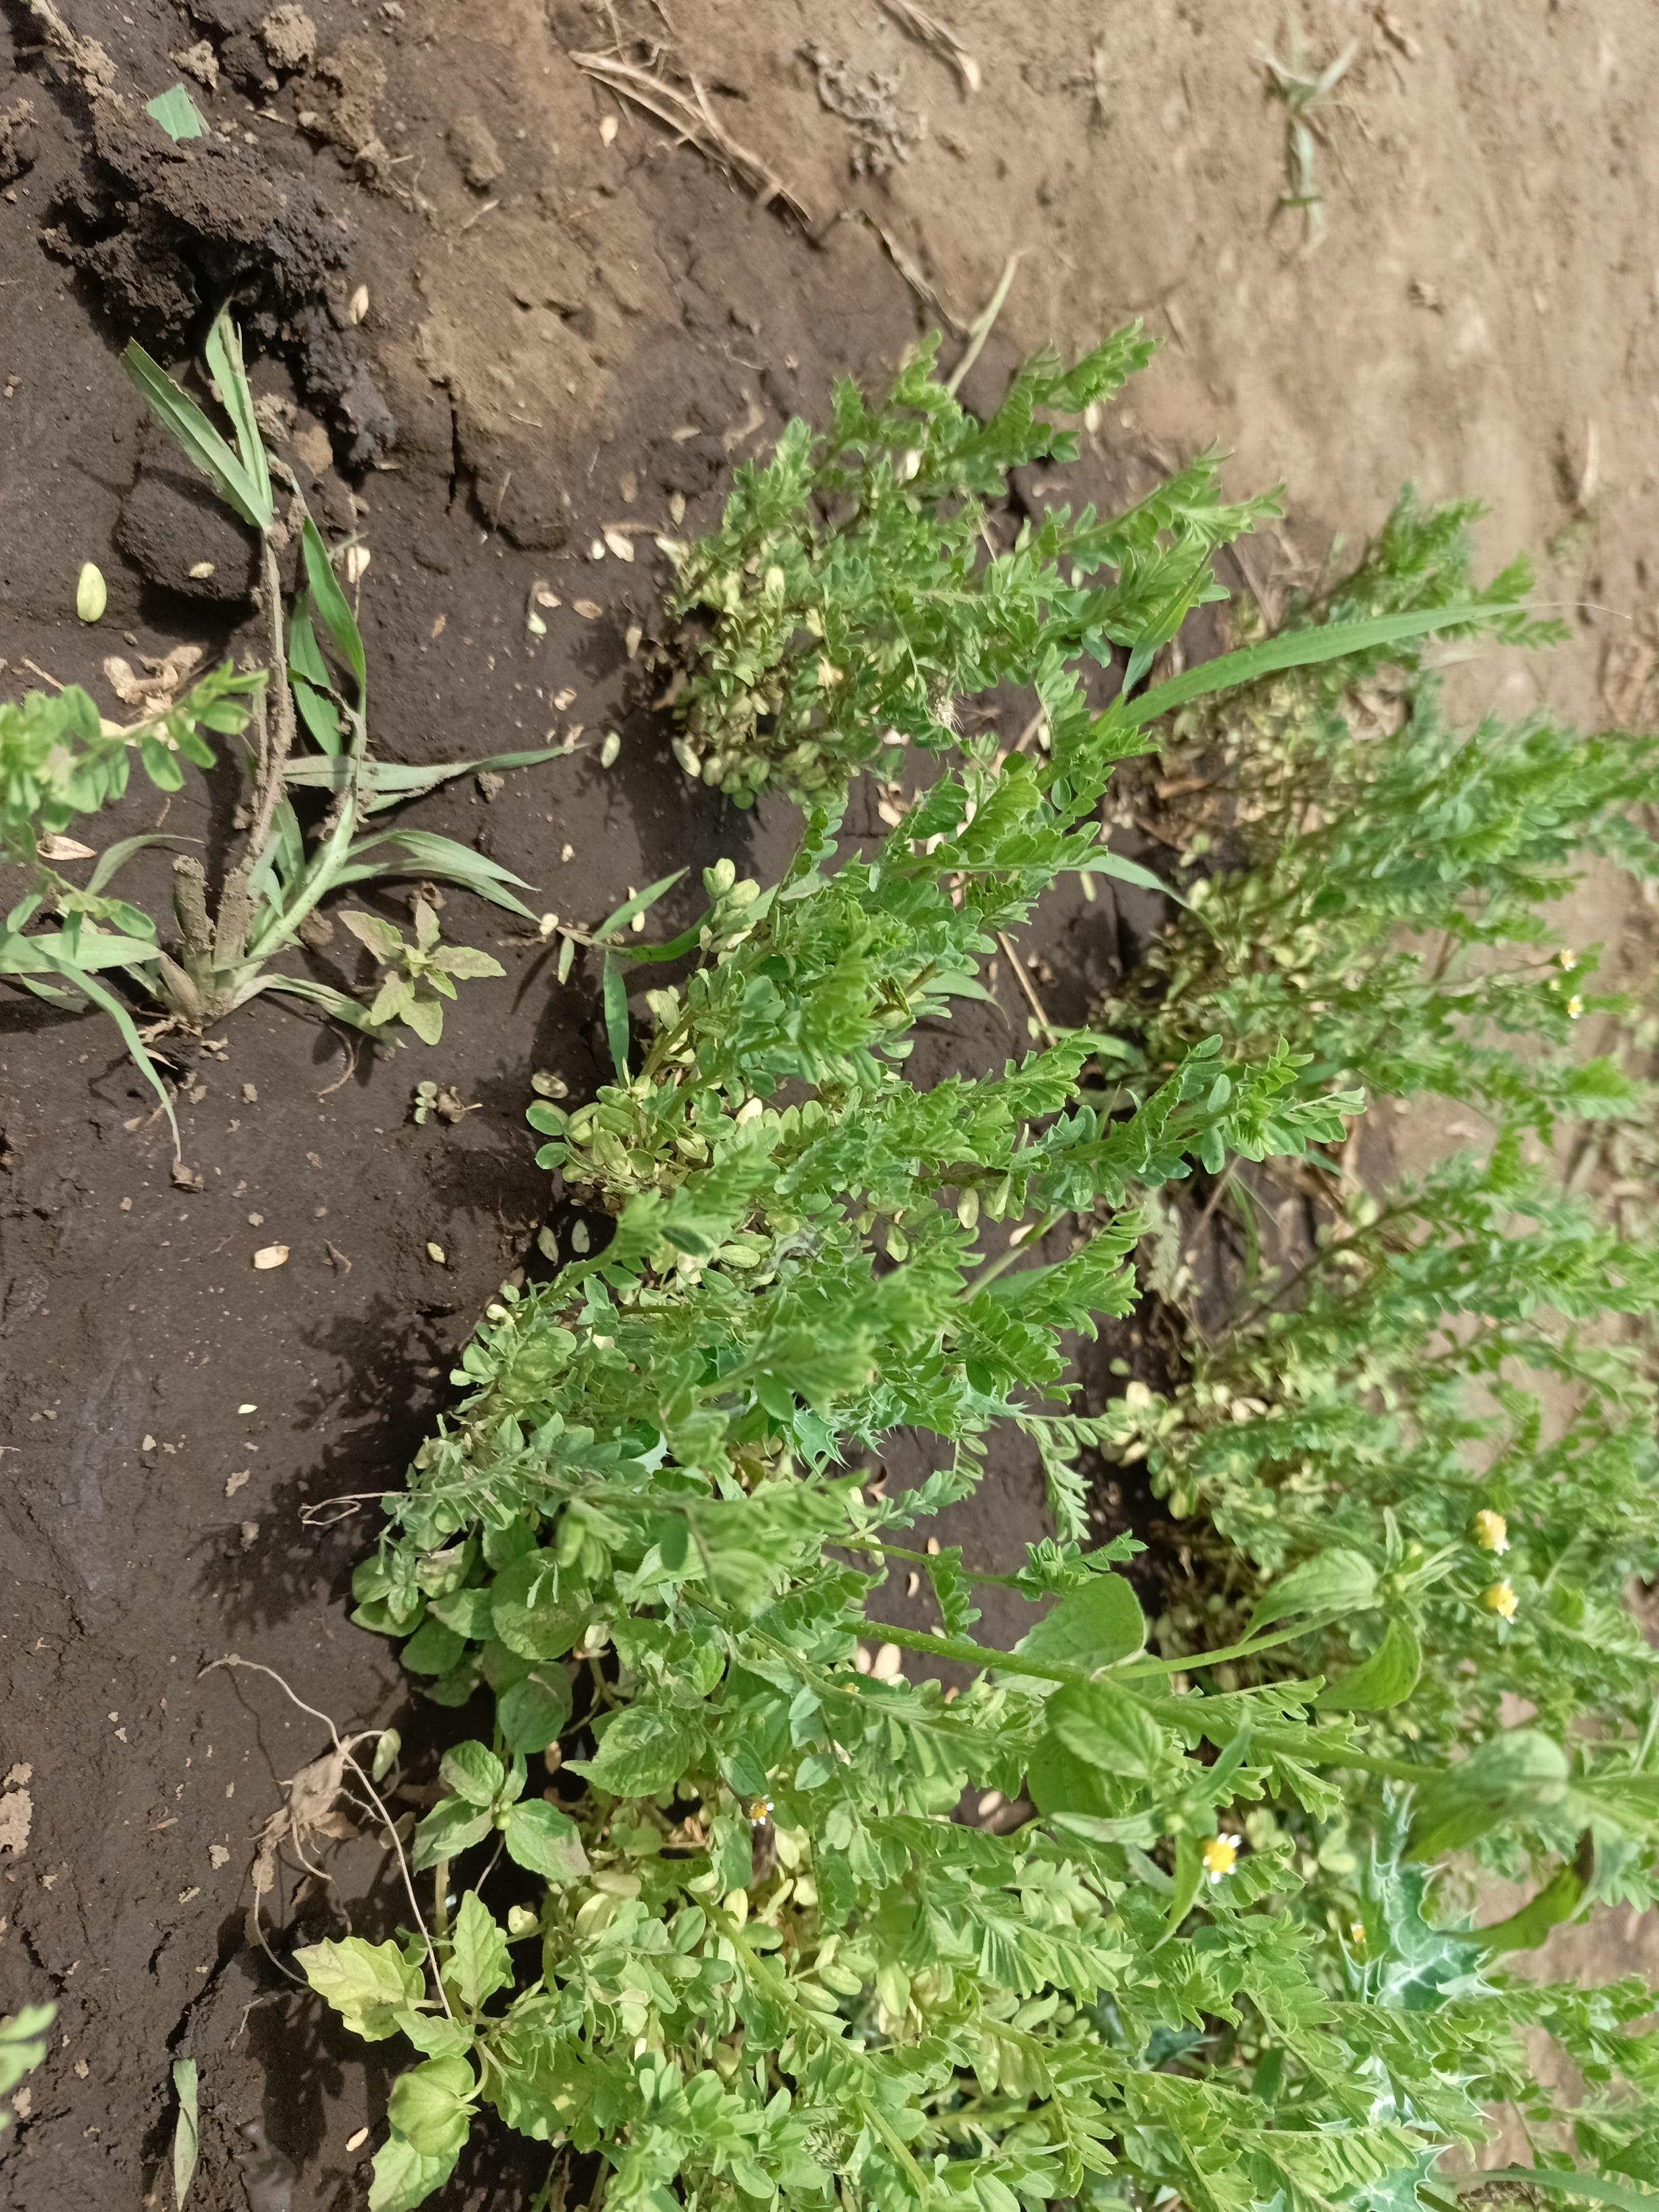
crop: lentil
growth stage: vegetative
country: Tanzania
